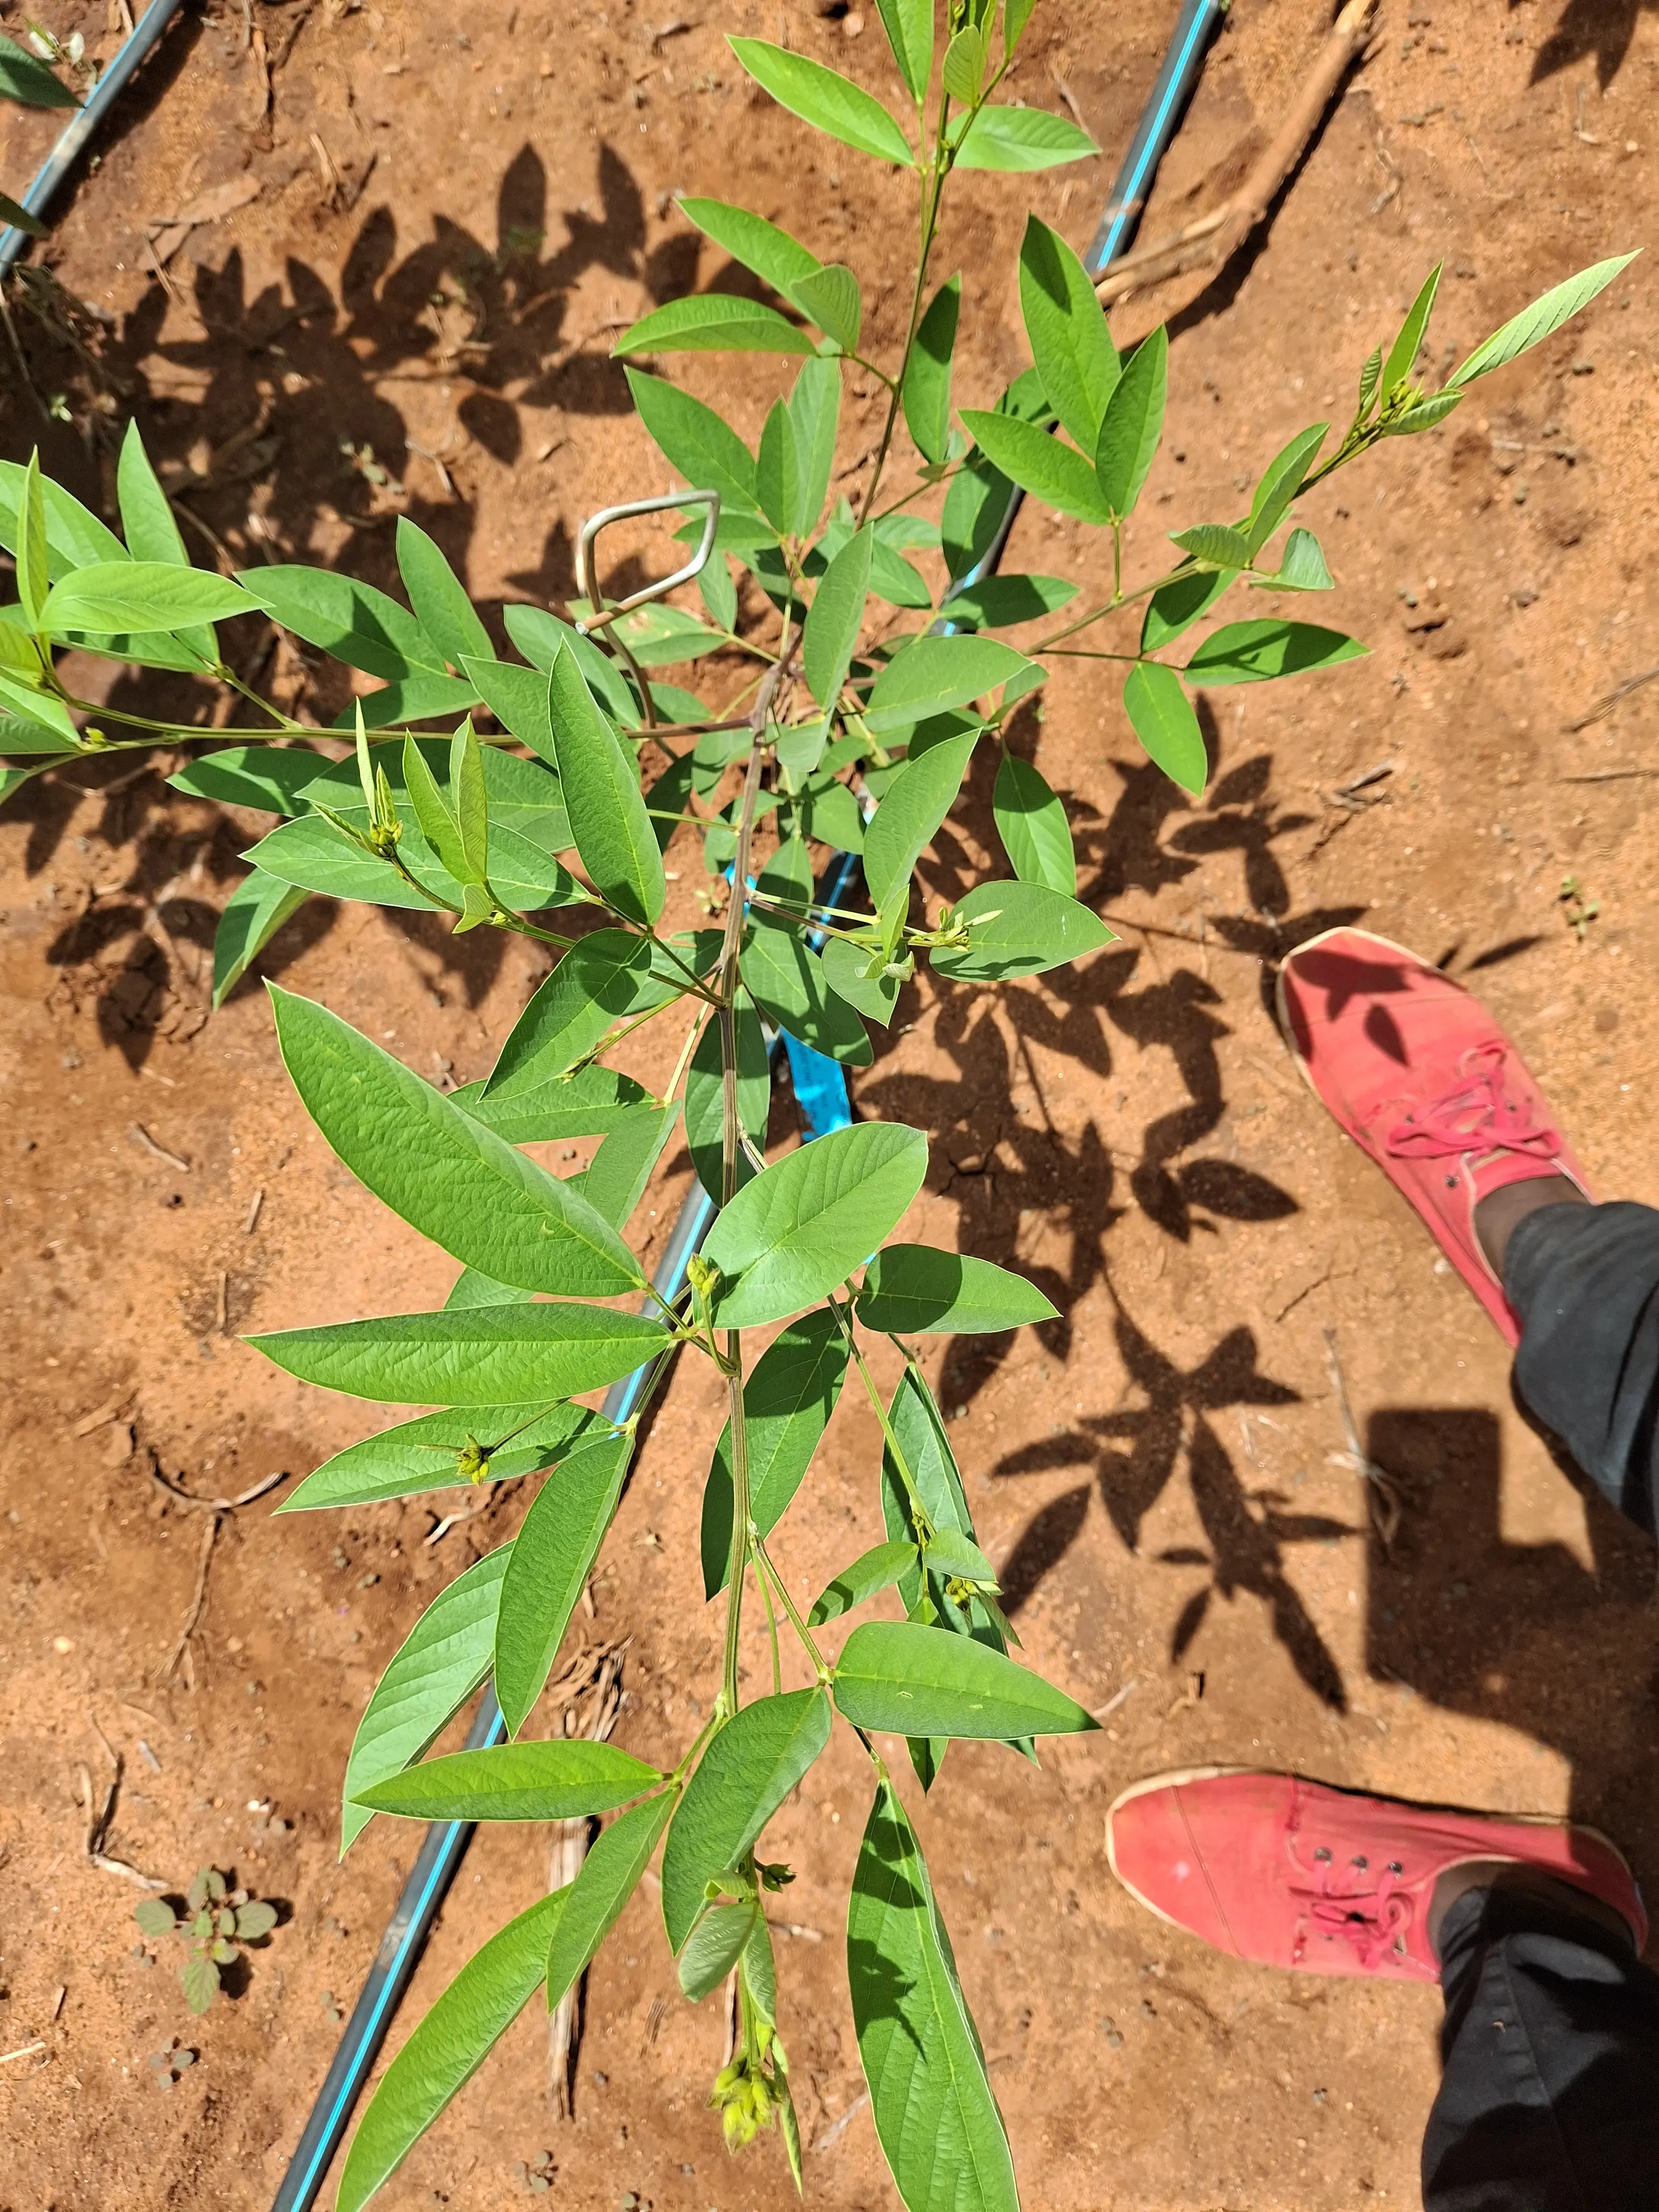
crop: pigeonpea
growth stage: vegetative
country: Kenya
